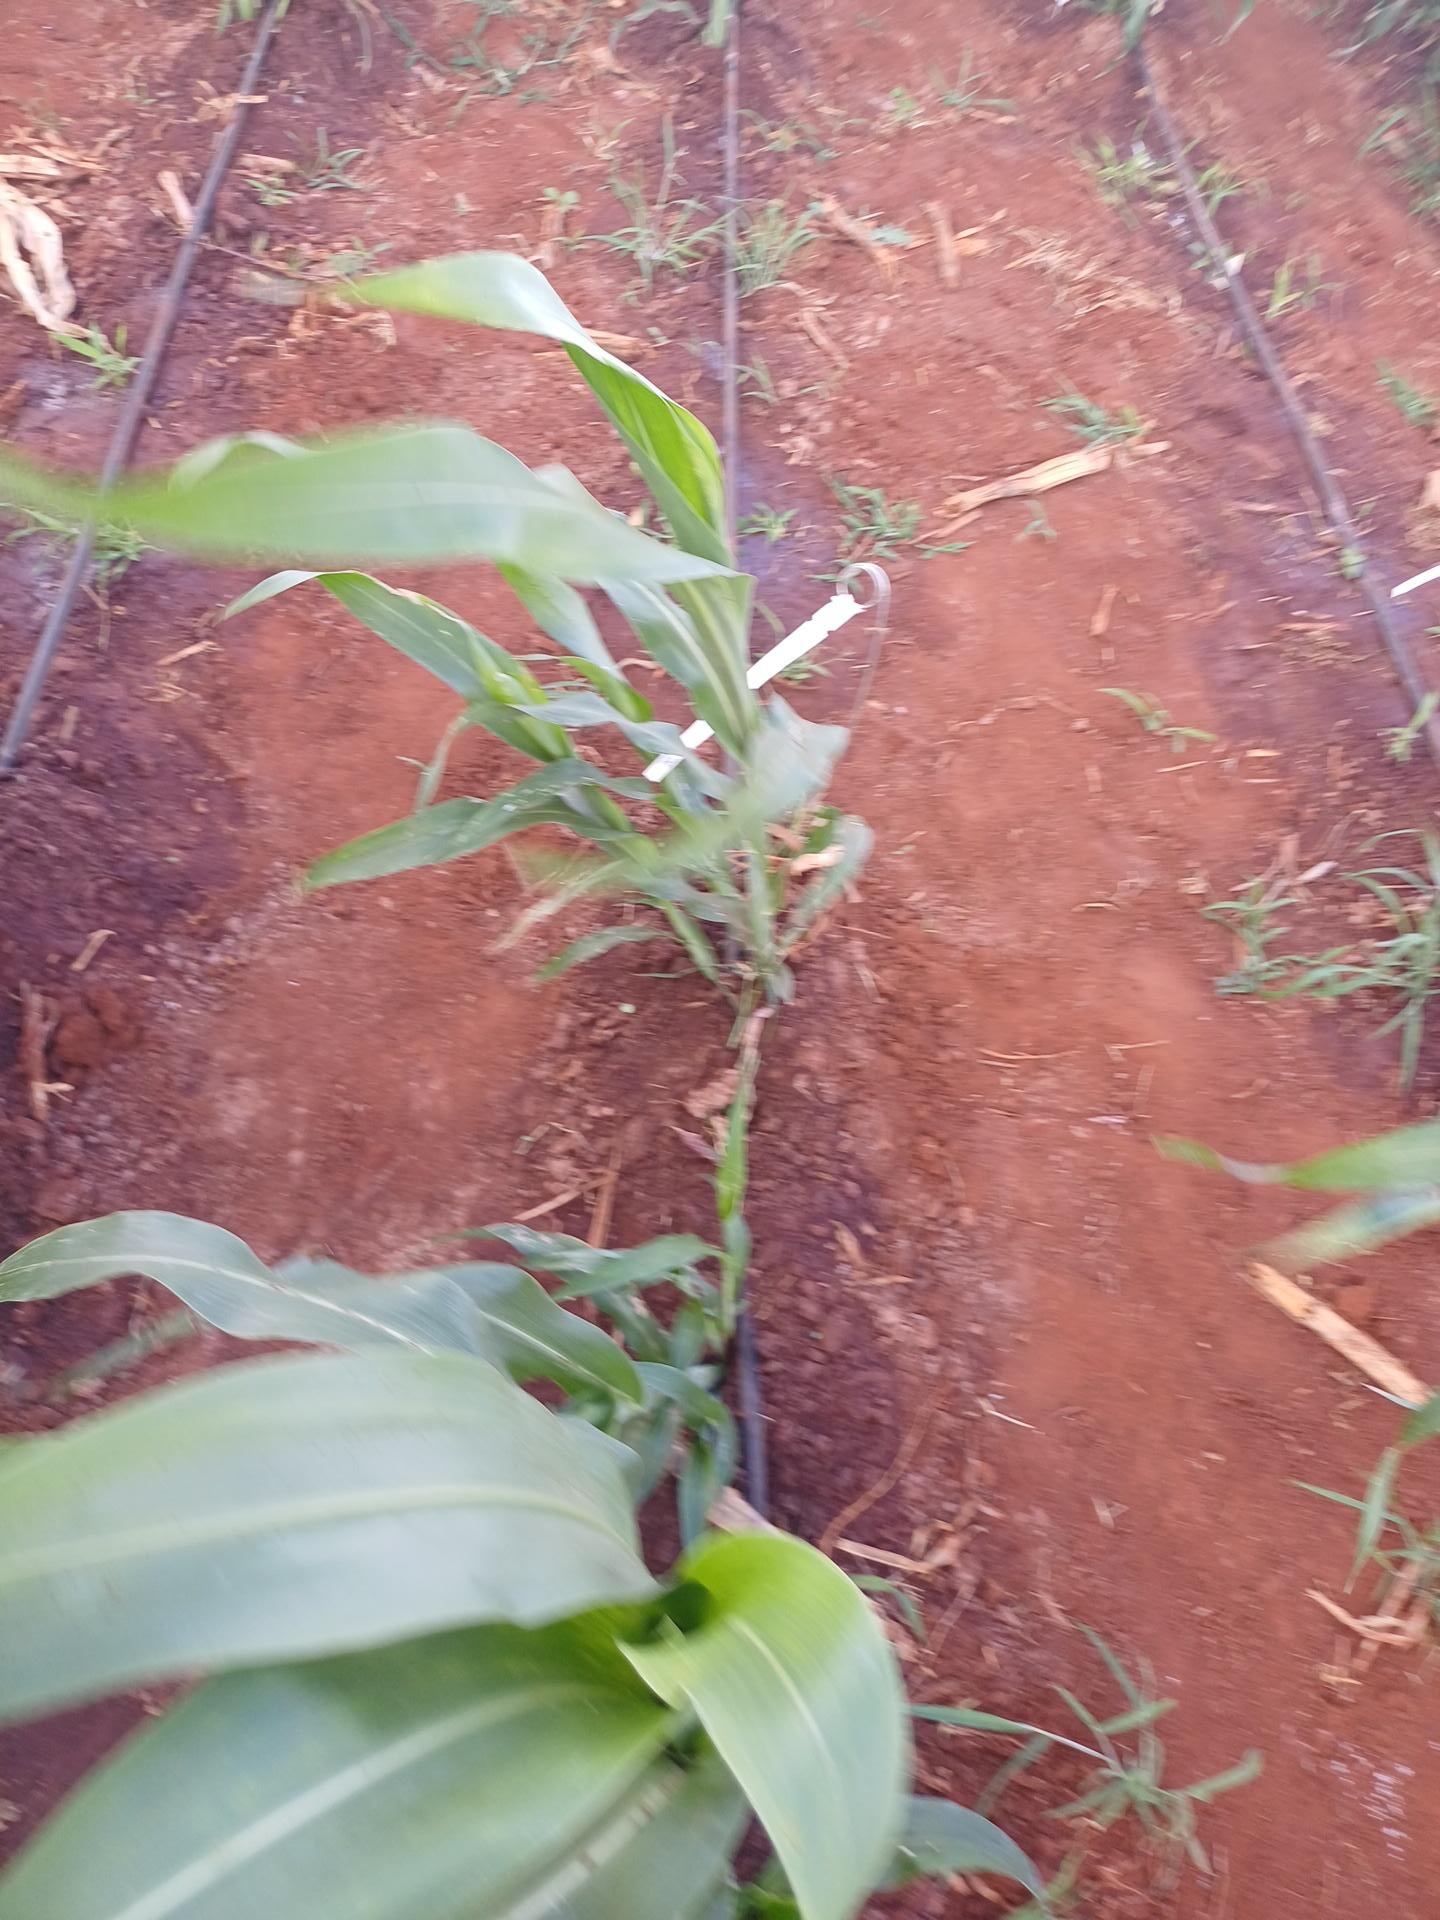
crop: sorghum
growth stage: vegetative
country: Kenya
